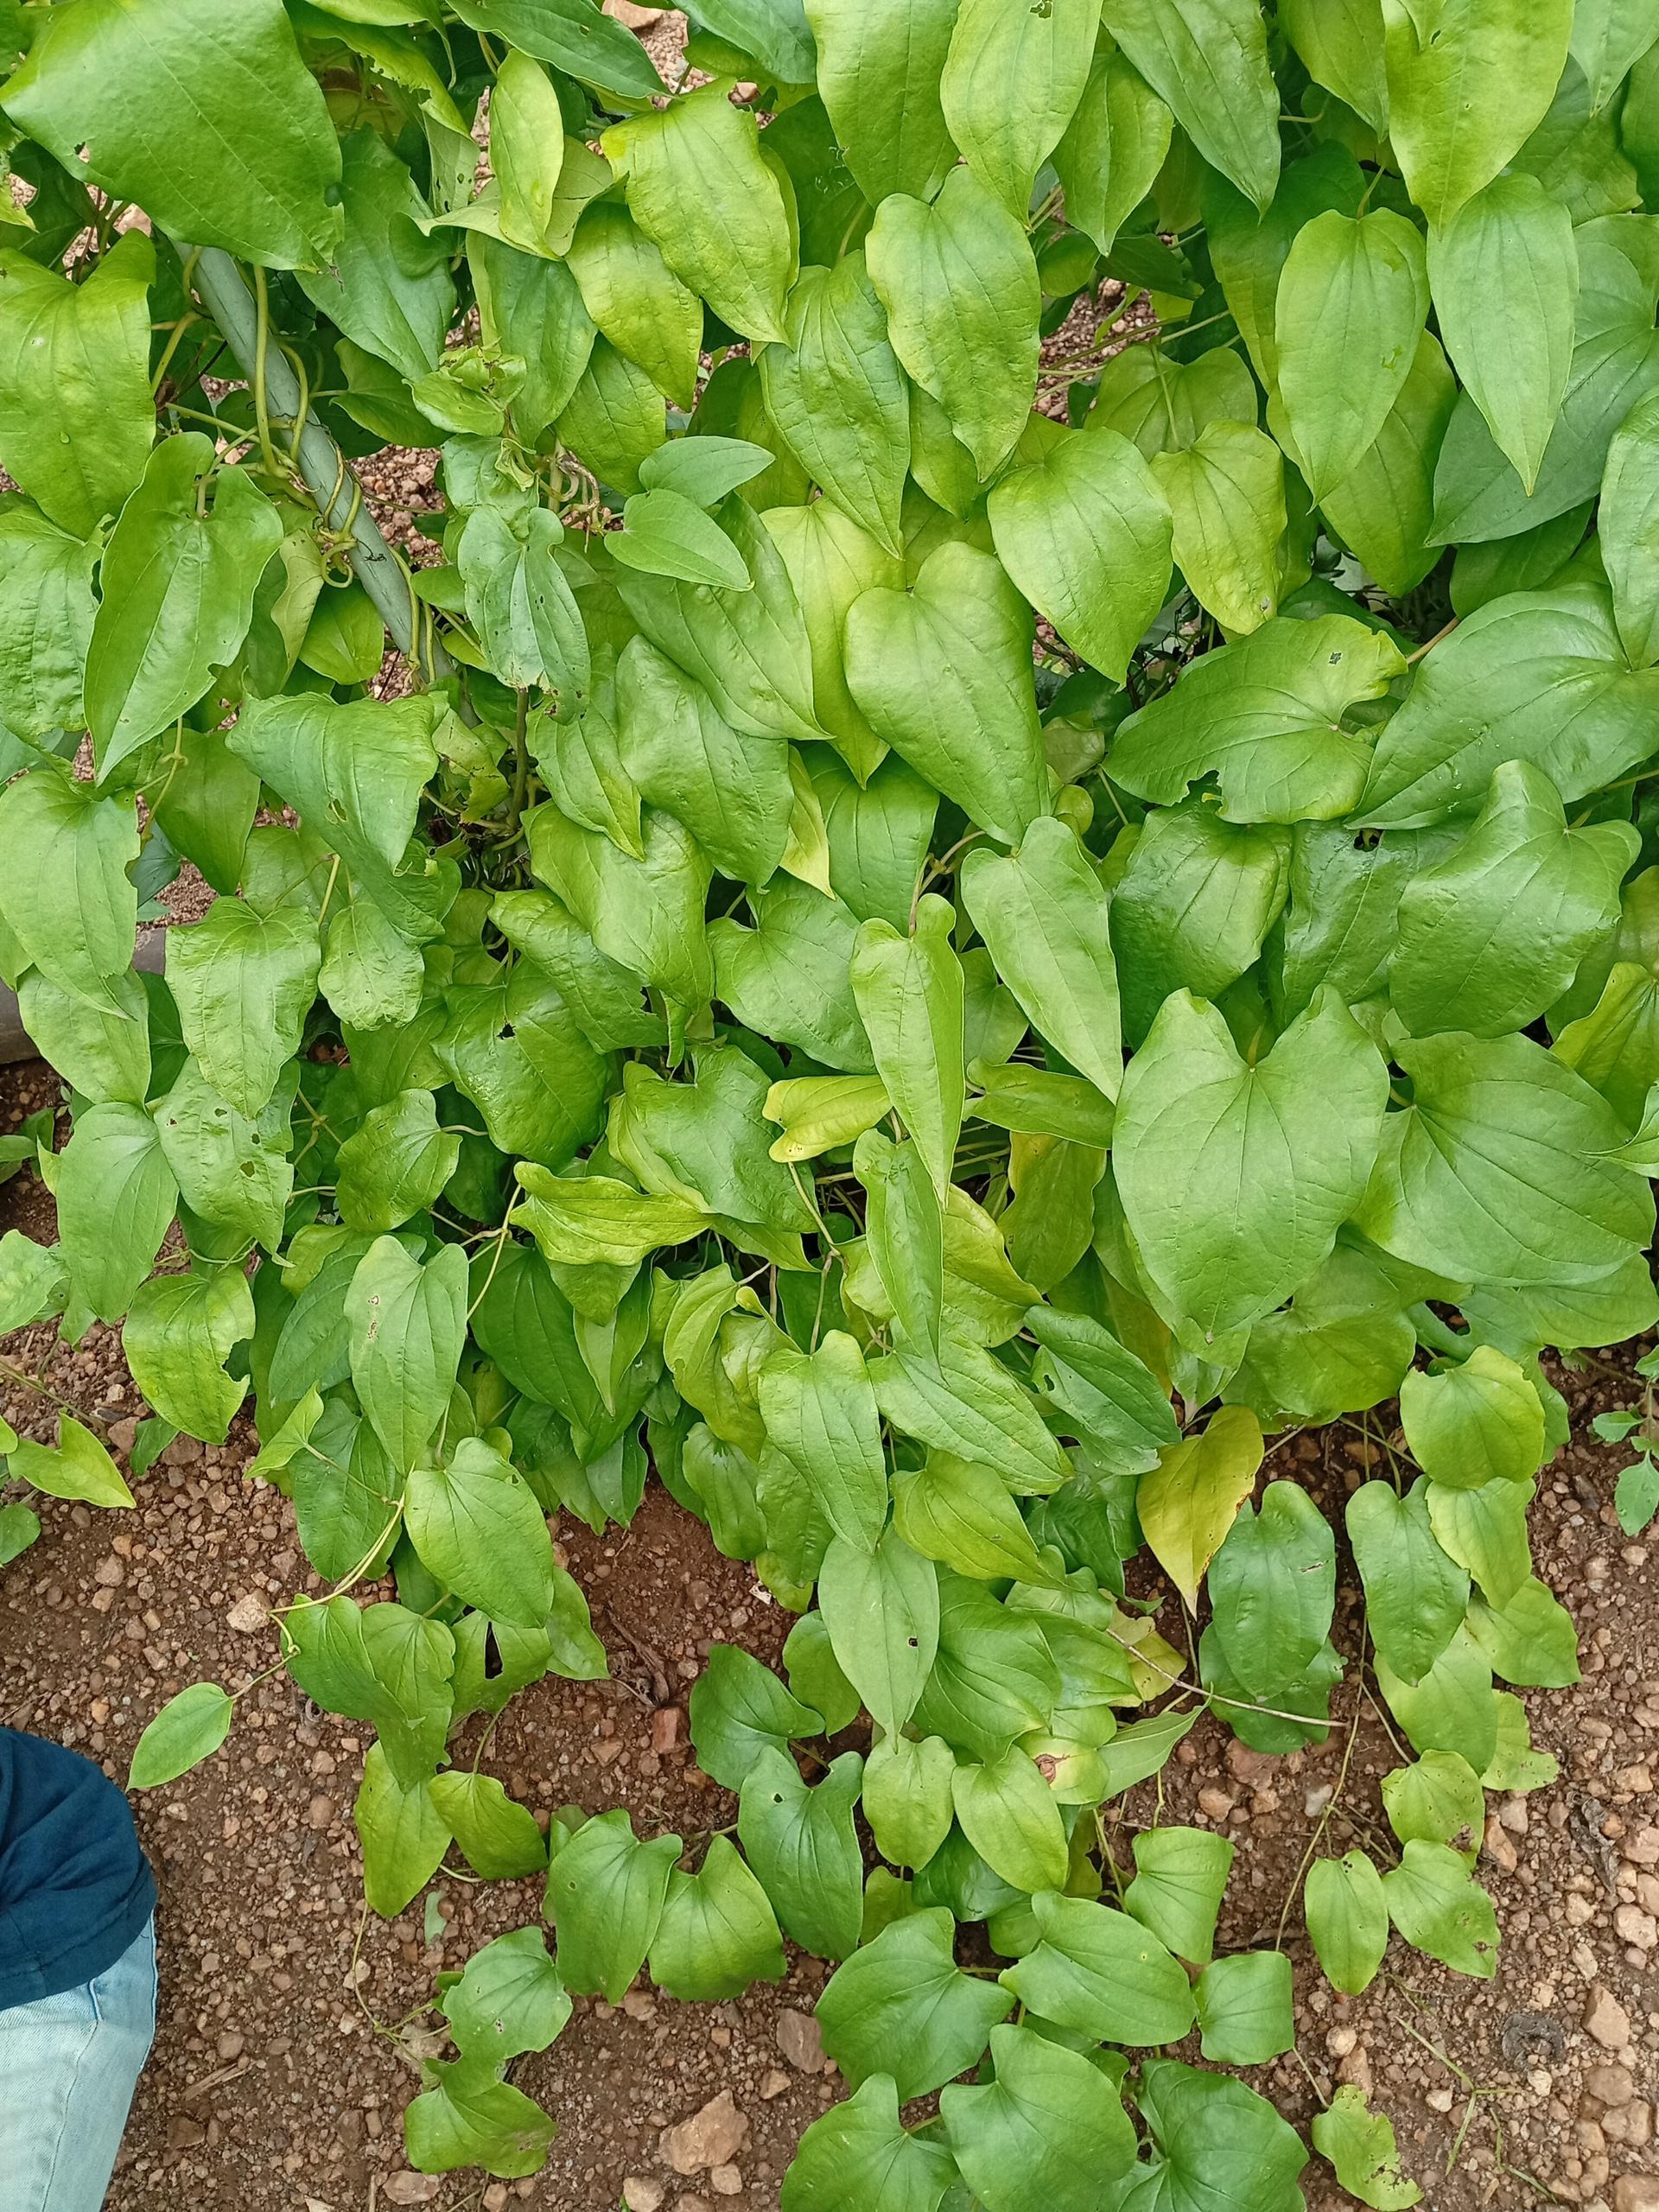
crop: yam
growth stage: vegetative
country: Nigeria
